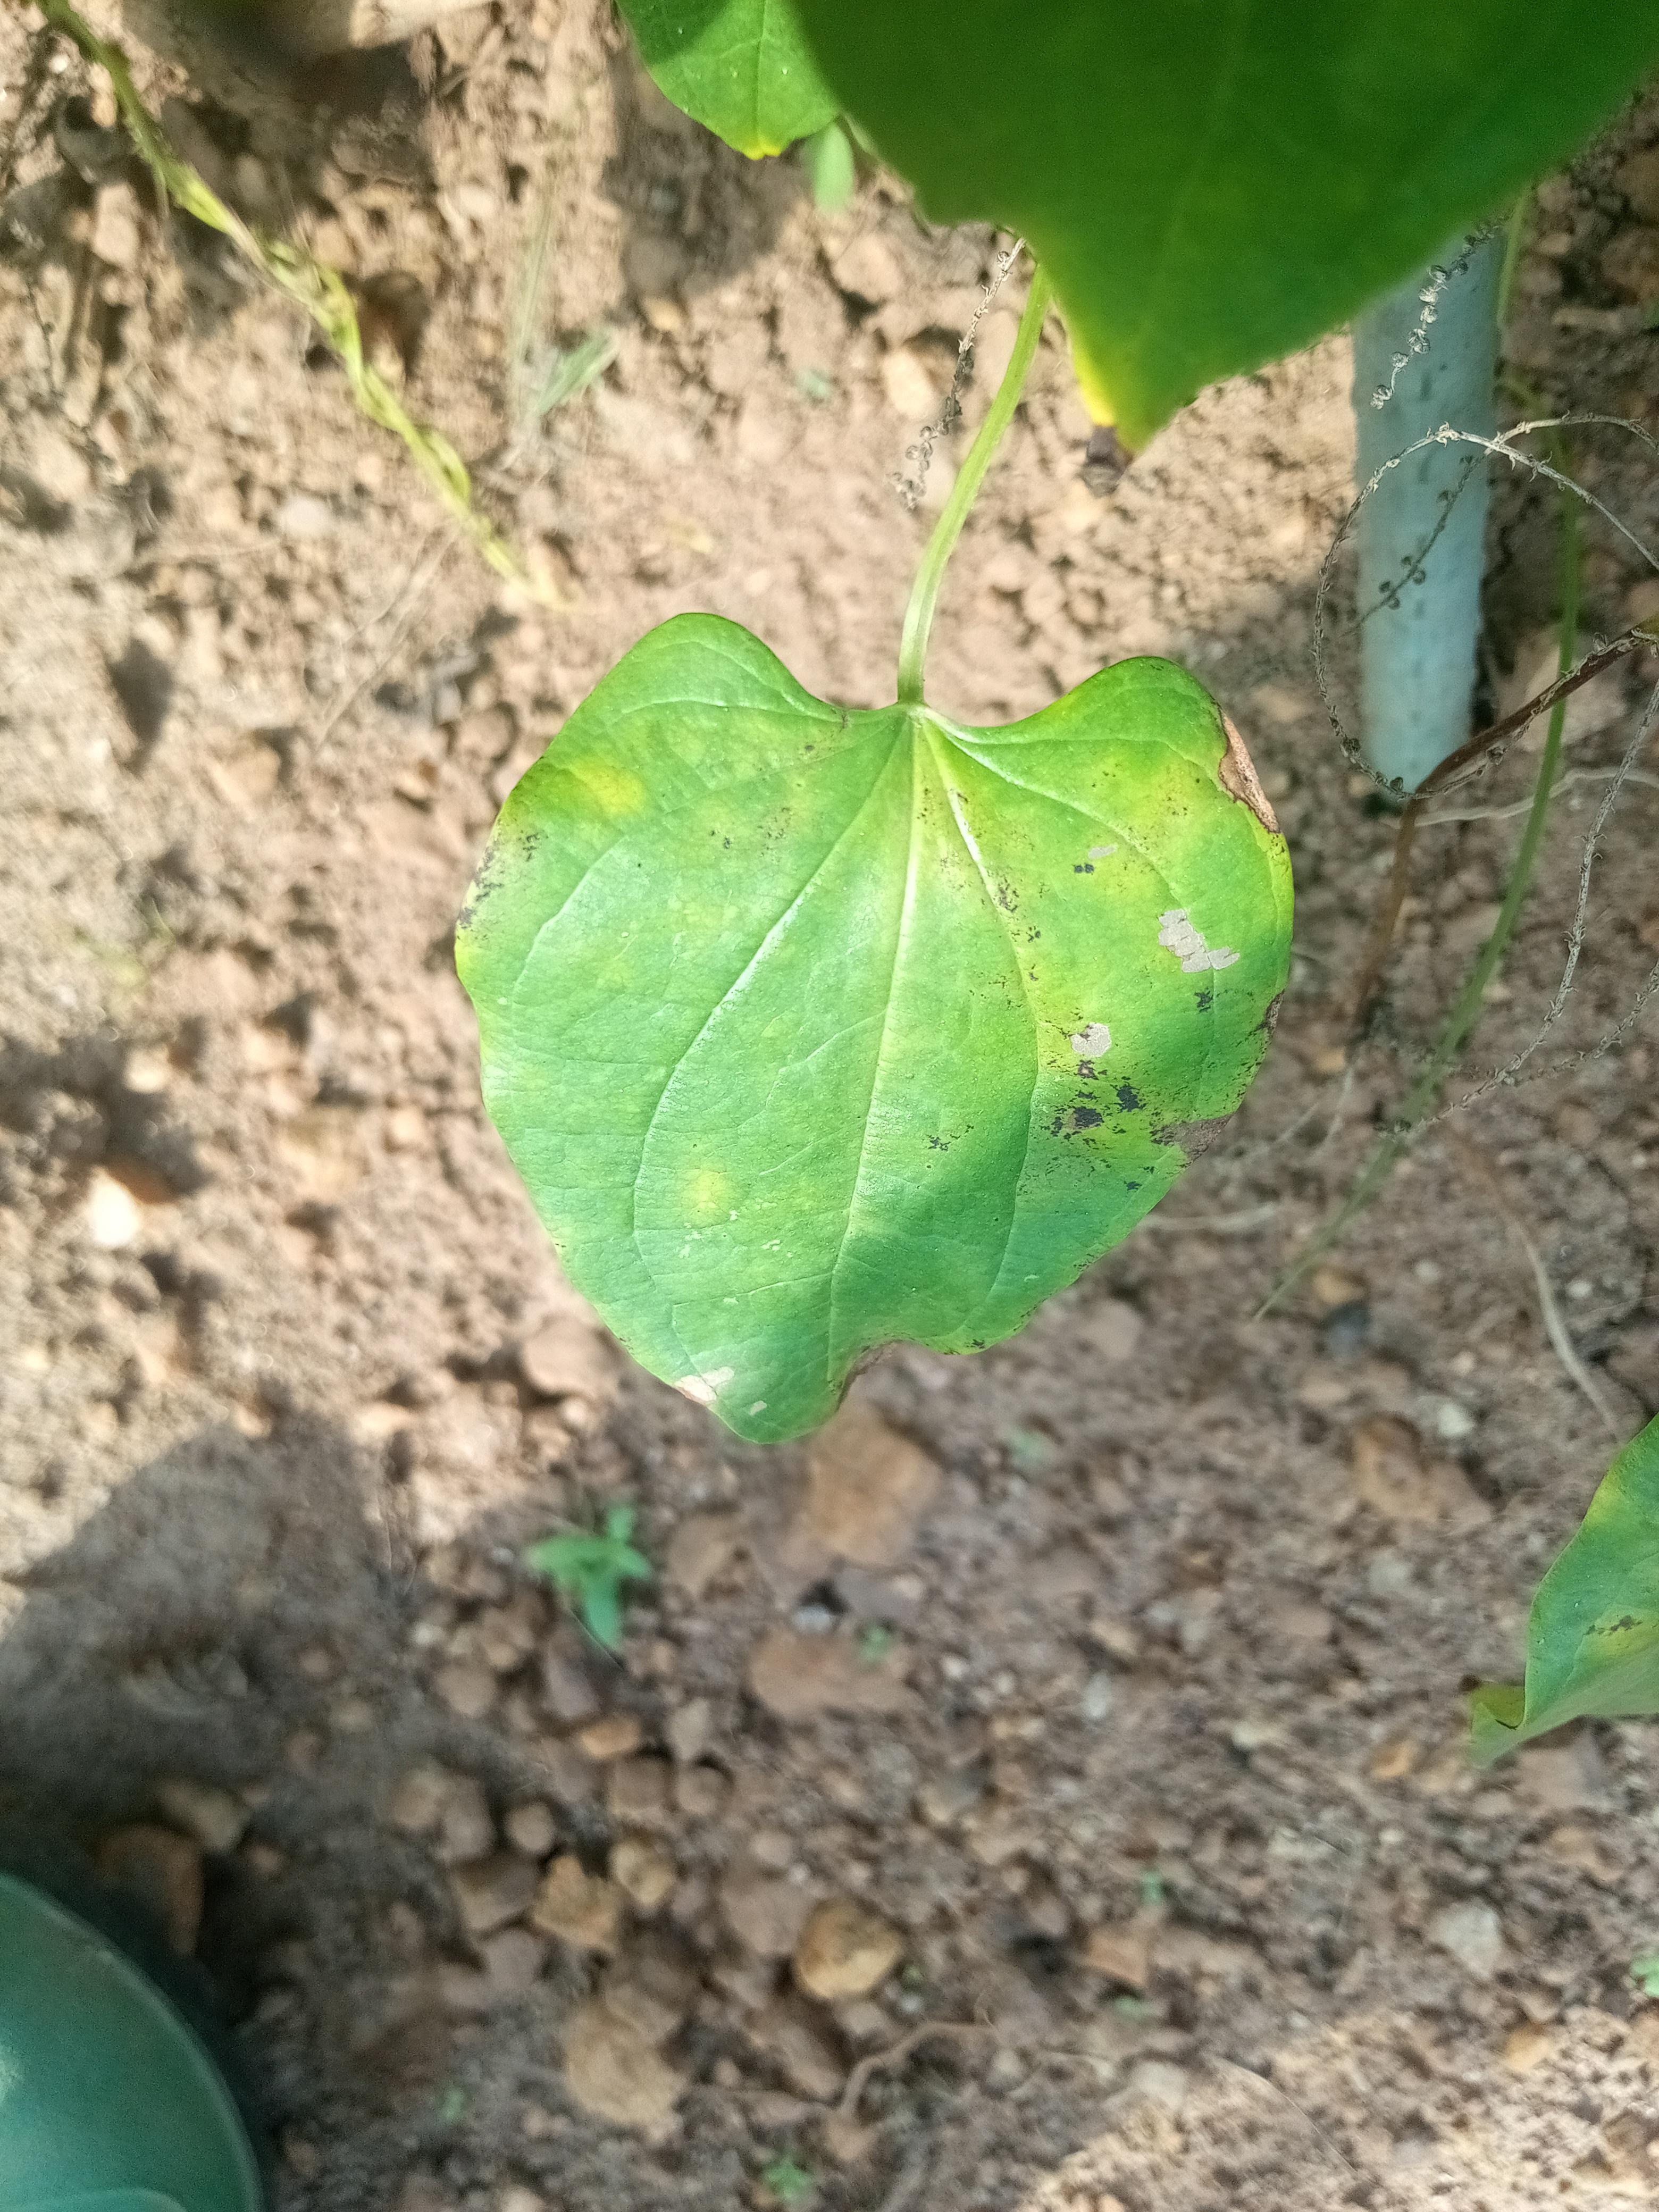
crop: yam
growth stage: maturity
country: Nigeria
